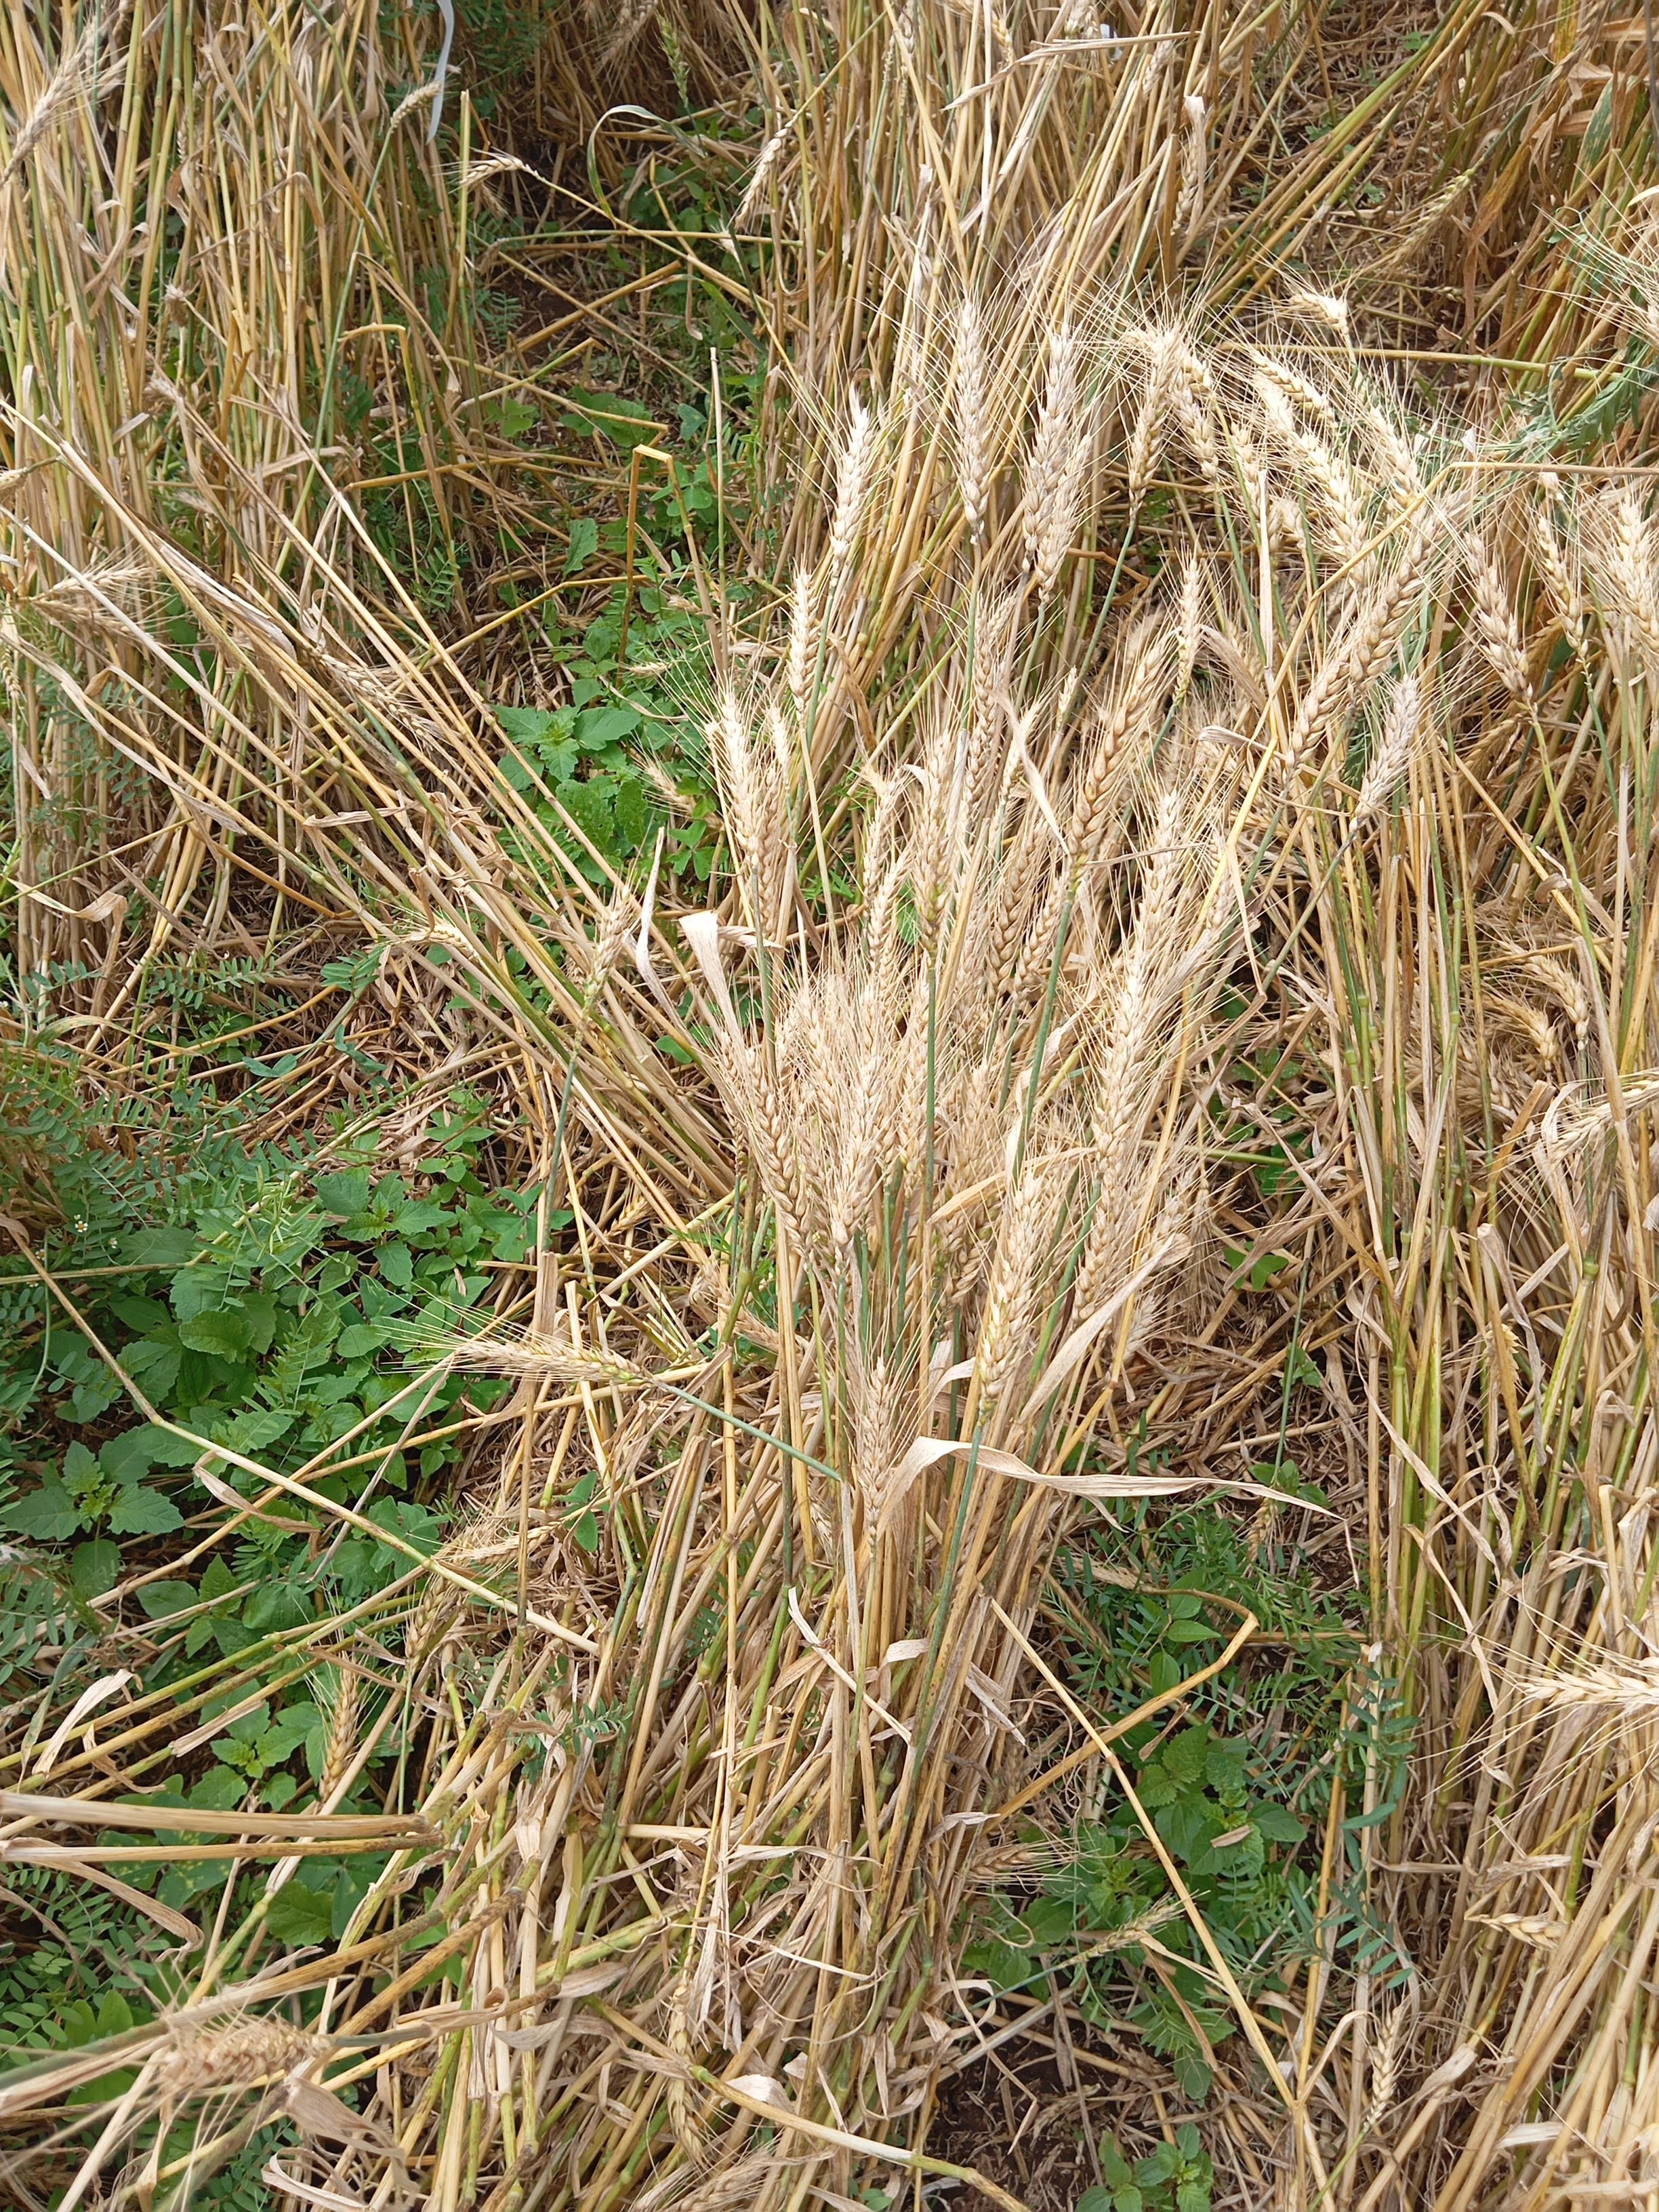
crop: wheat
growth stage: maturity
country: Kenya
